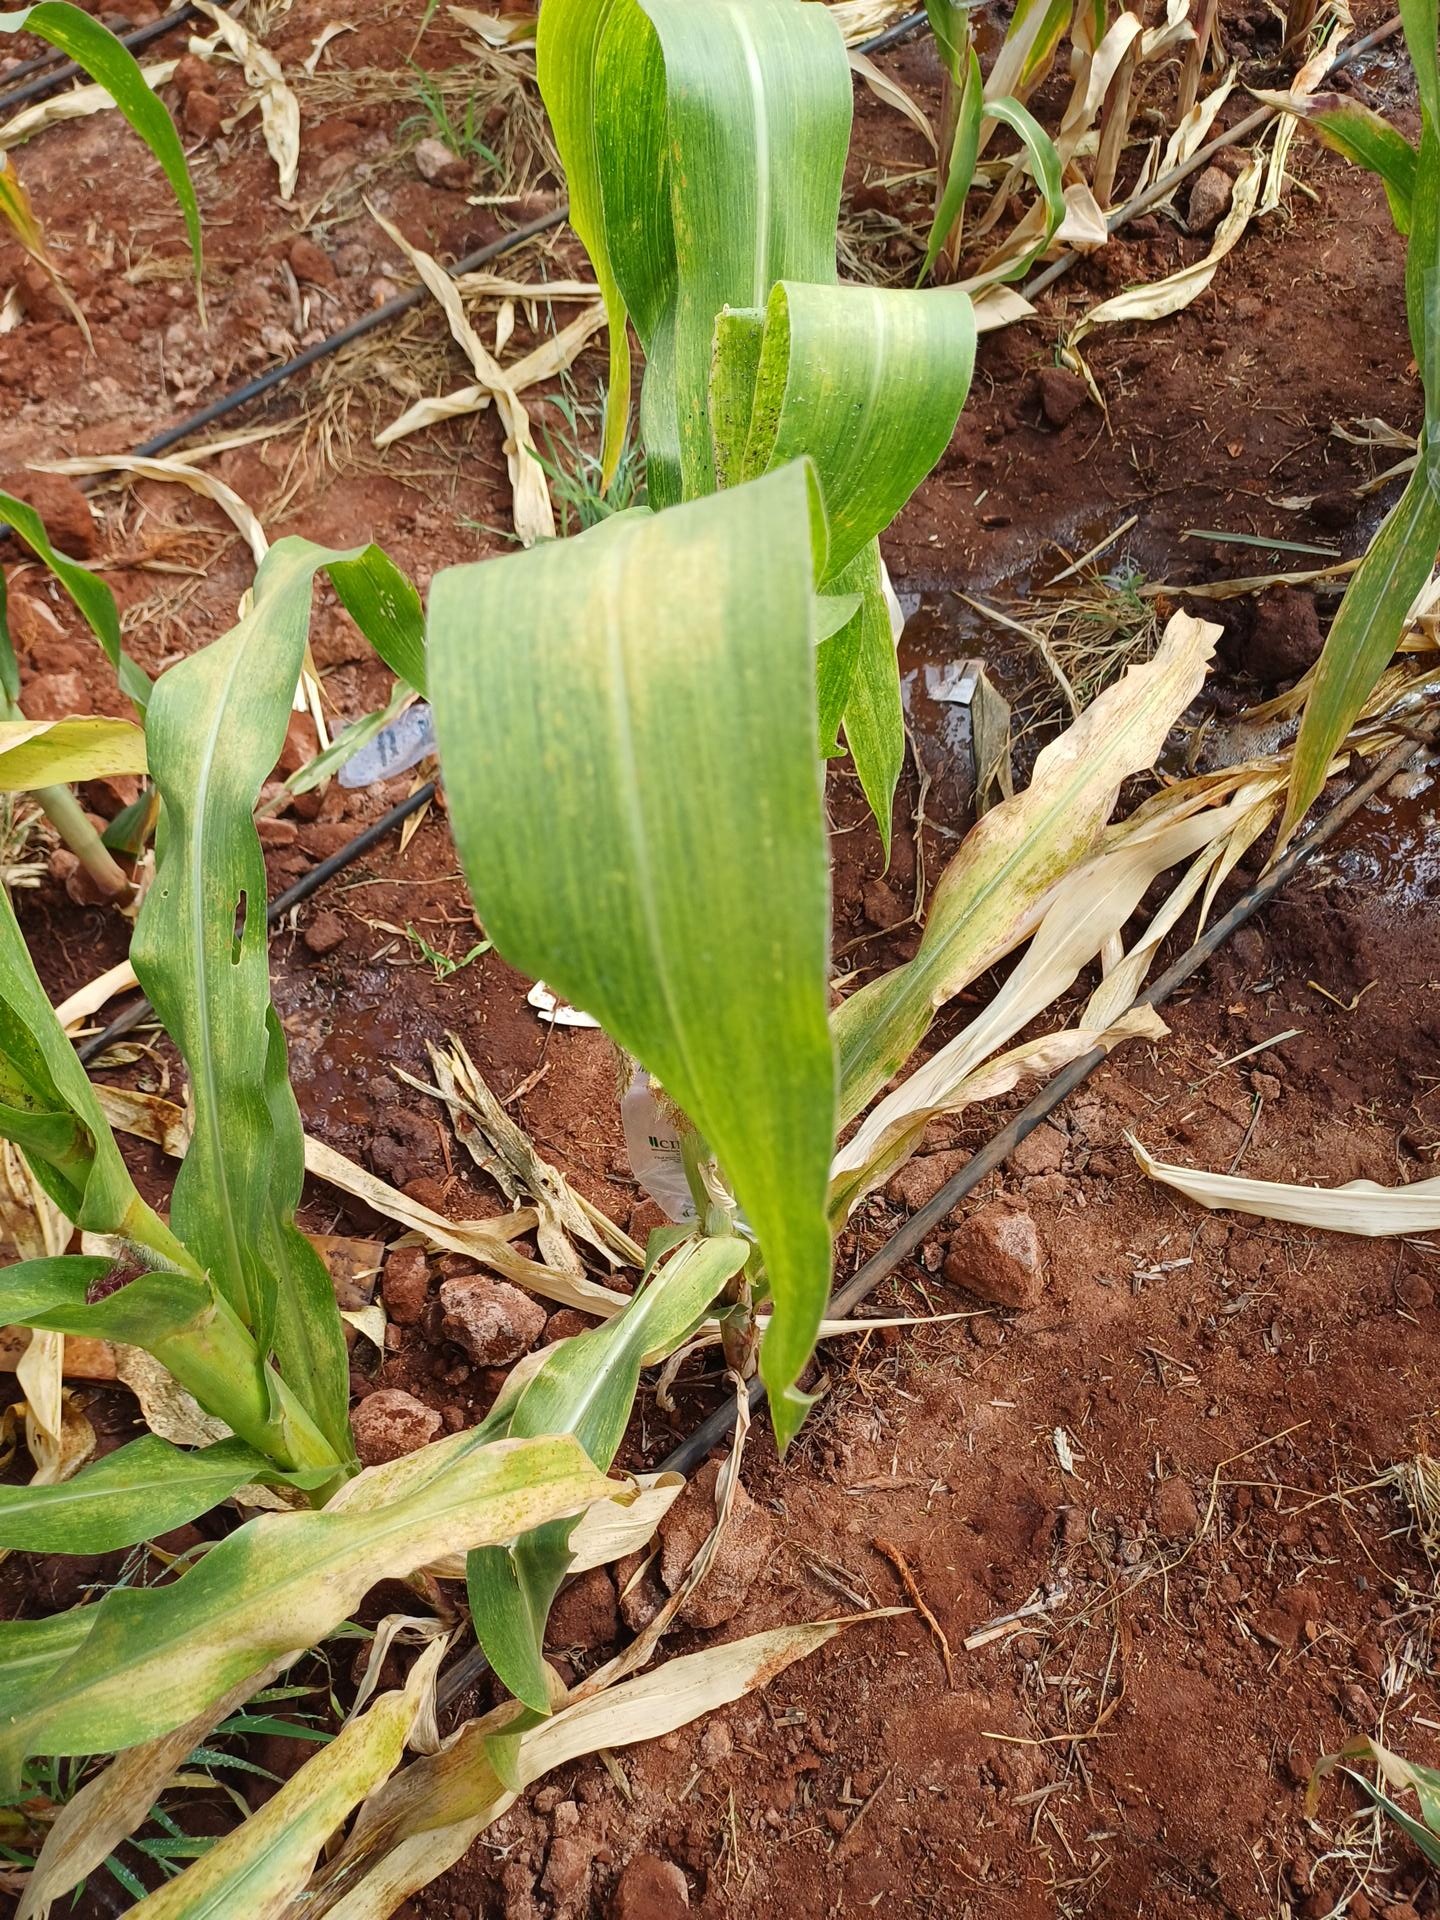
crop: maize
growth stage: flowering
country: Kenya
